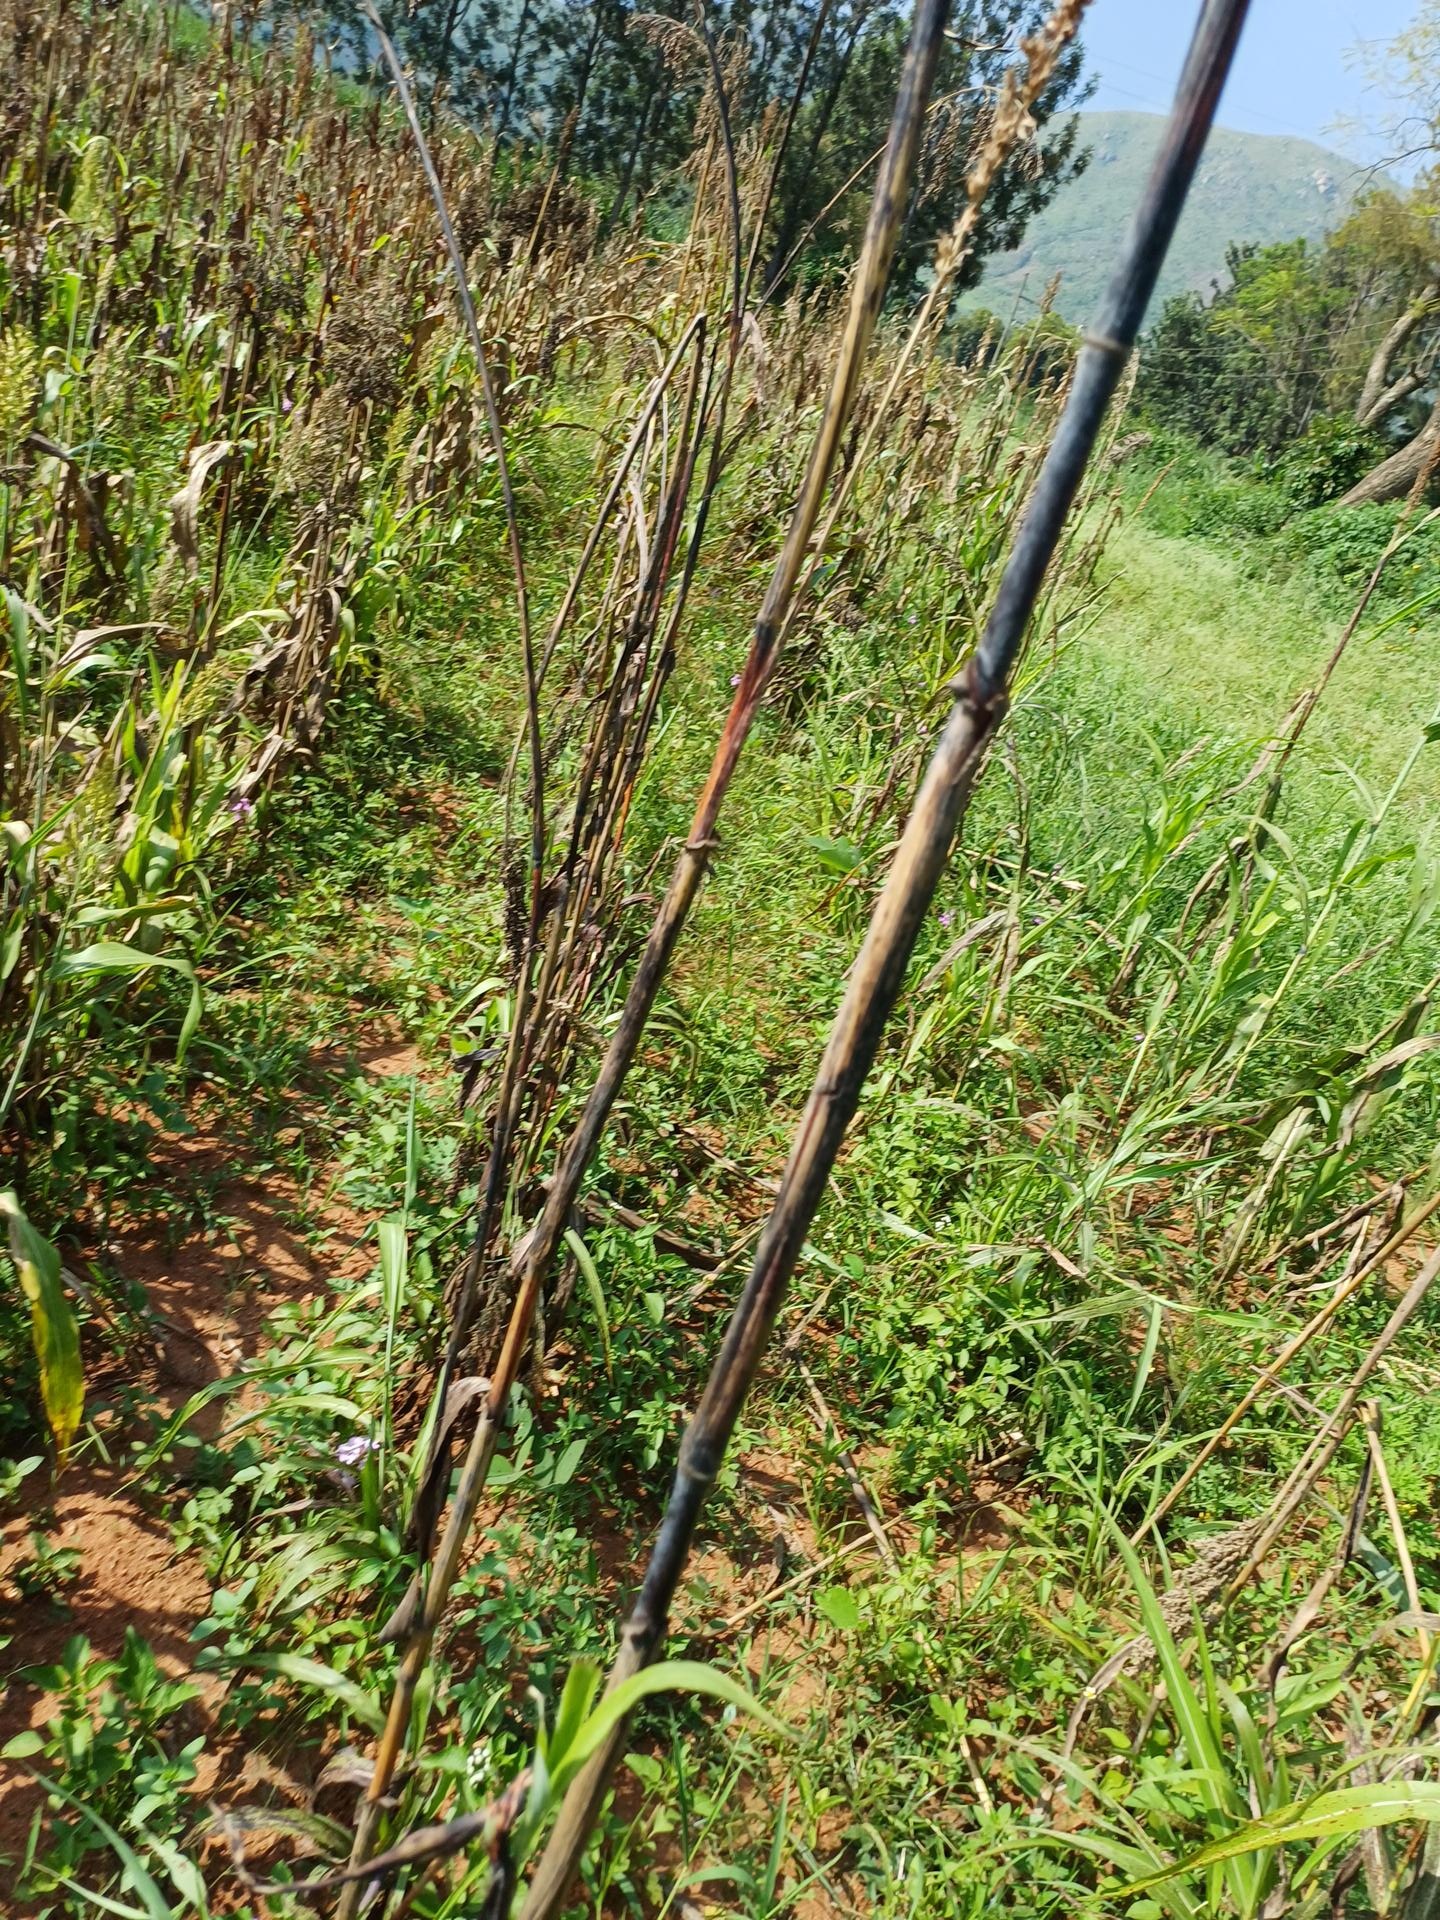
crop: sorghum
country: Kenya
